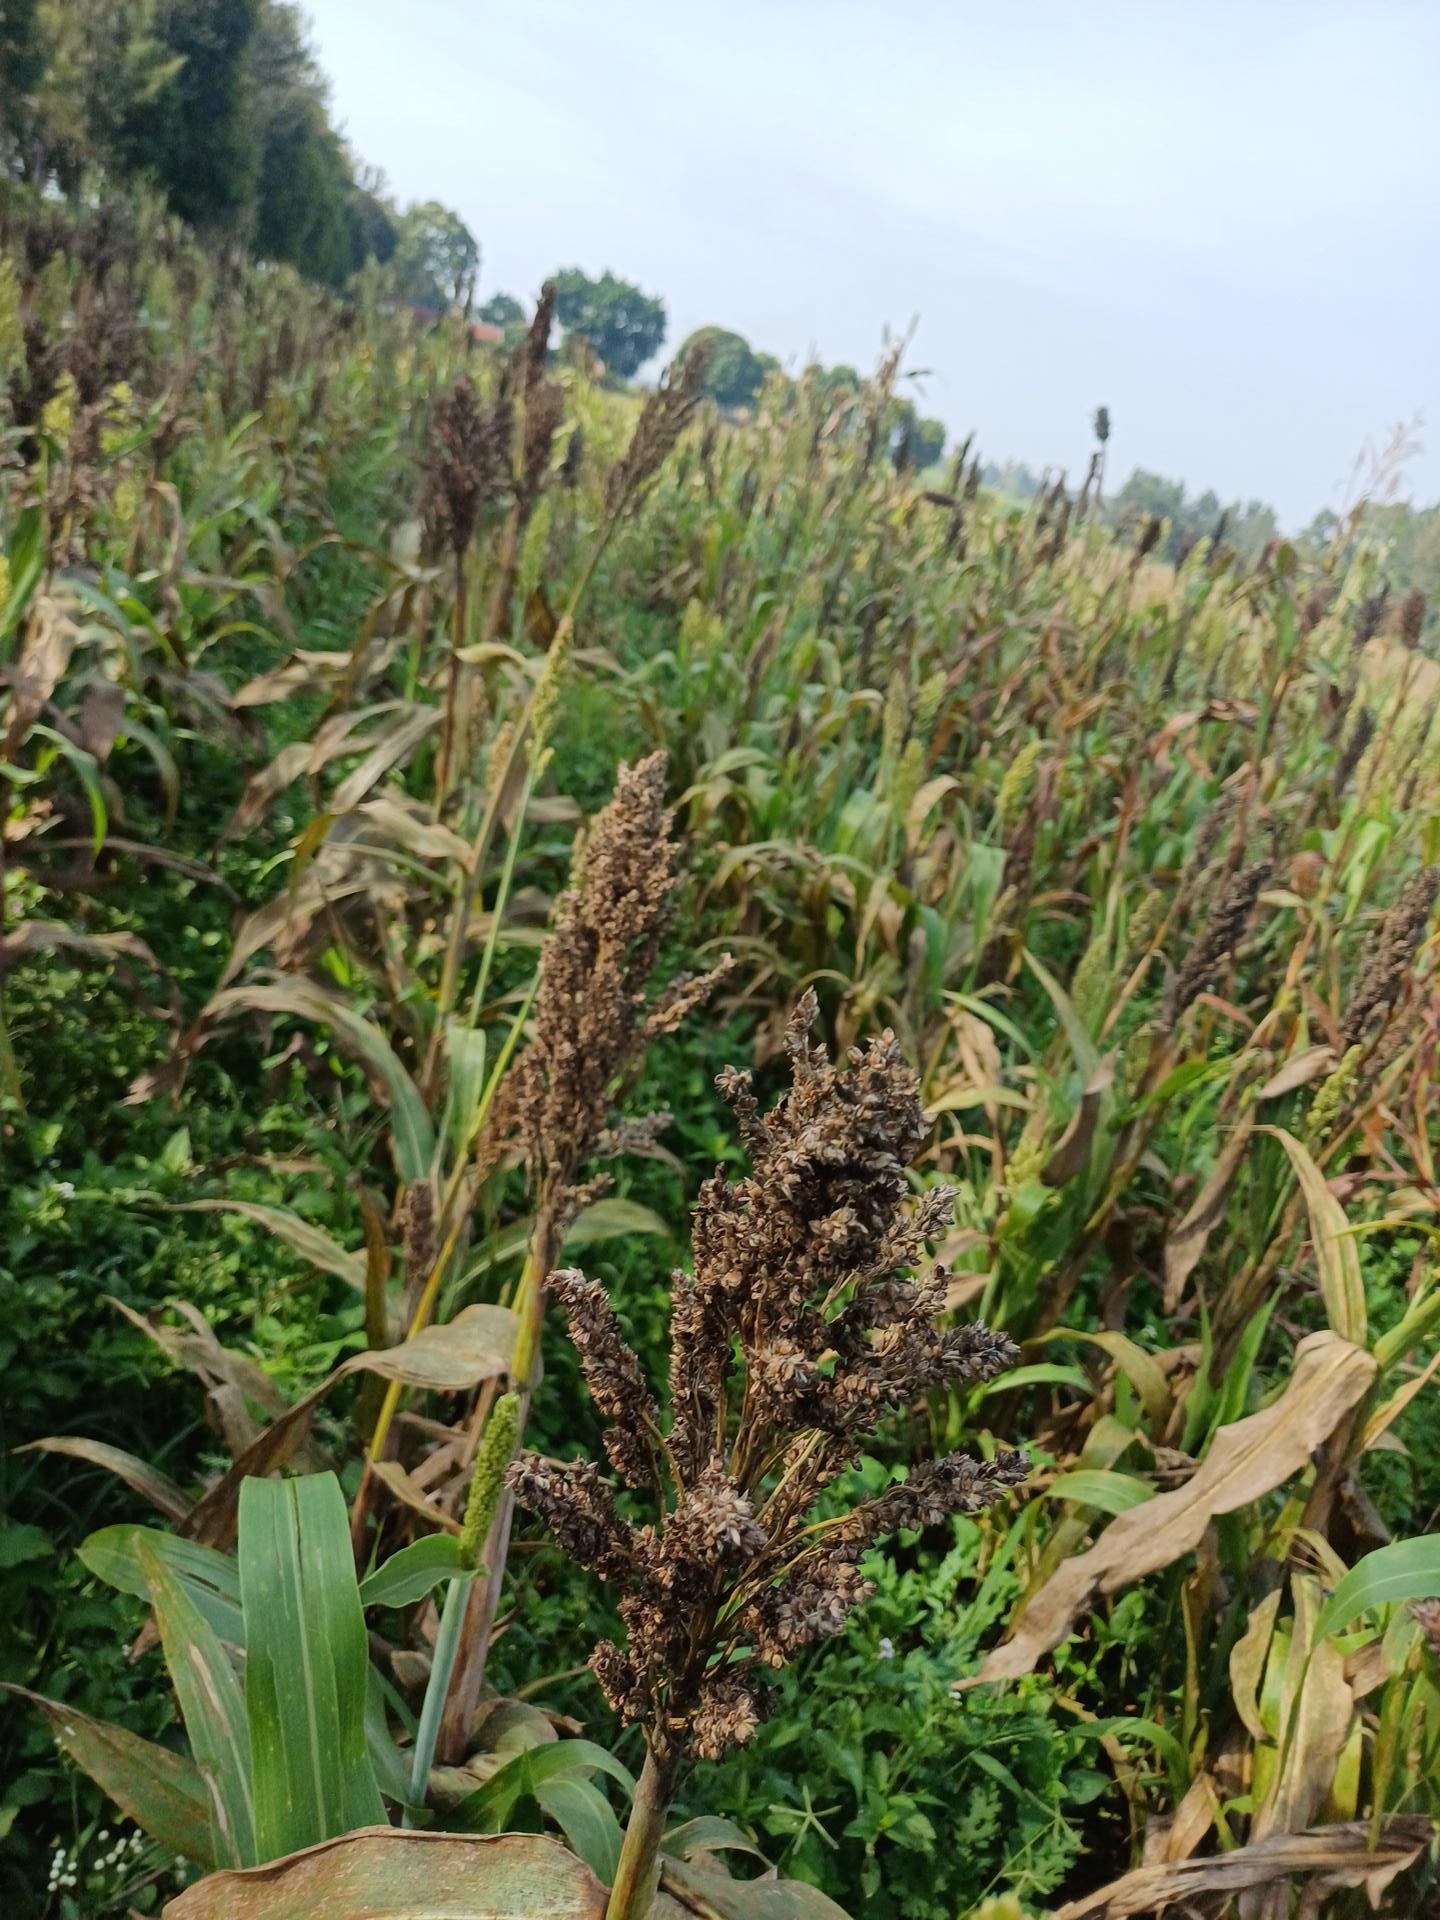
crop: sorghum
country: Kenya
